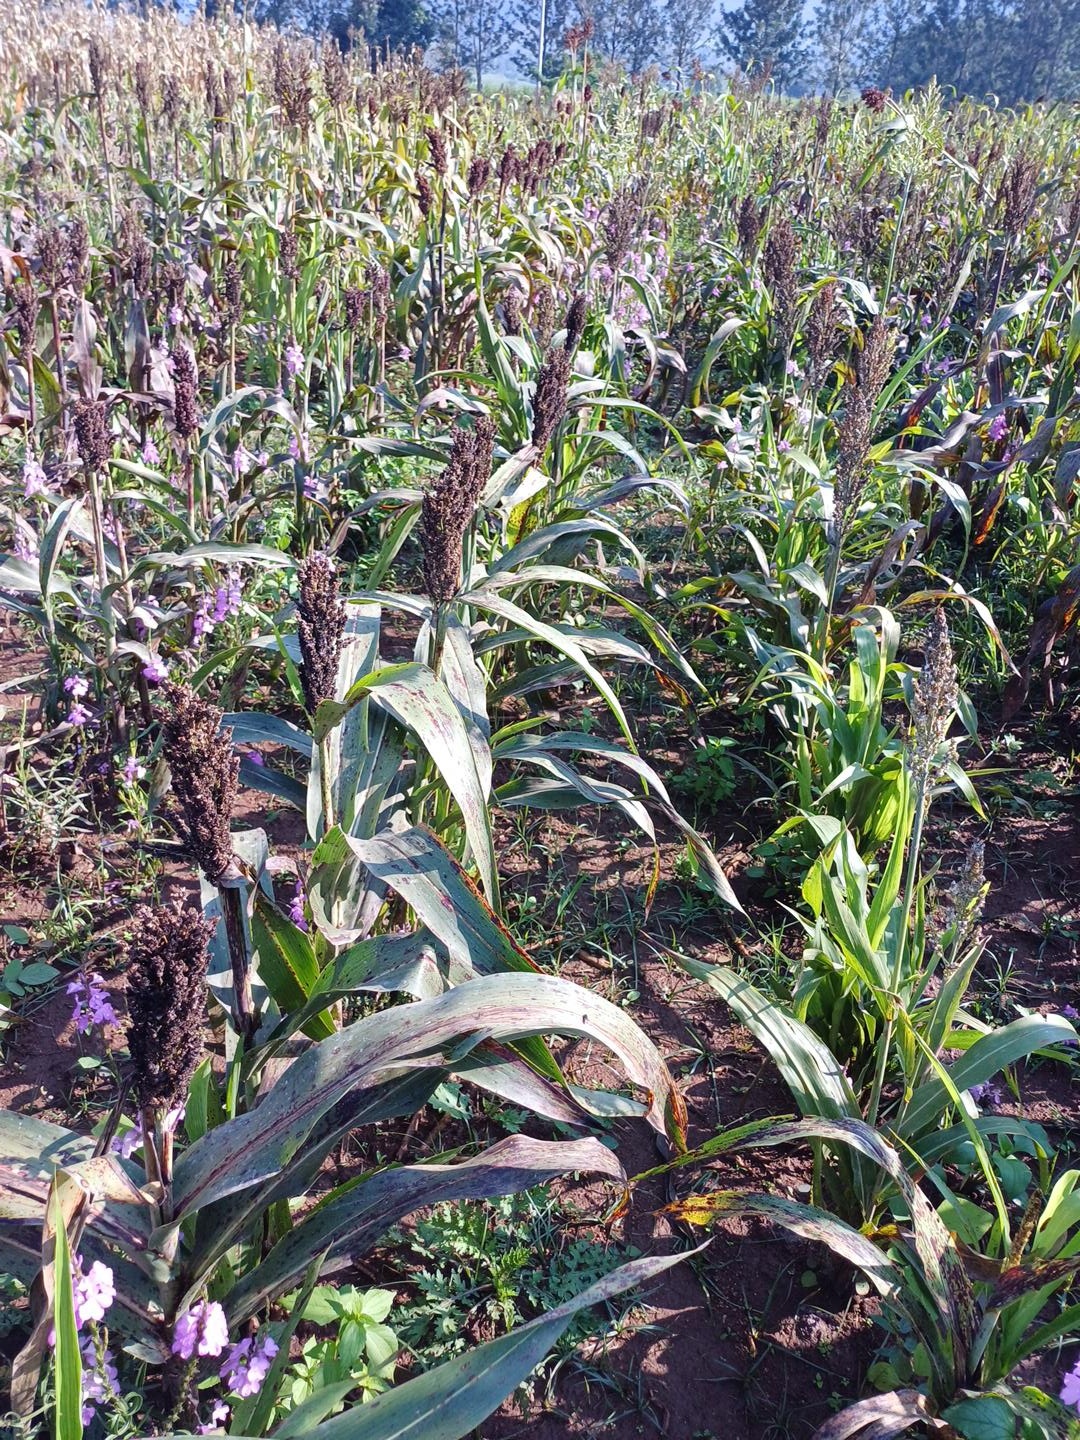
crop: sorghum
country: Kenya
